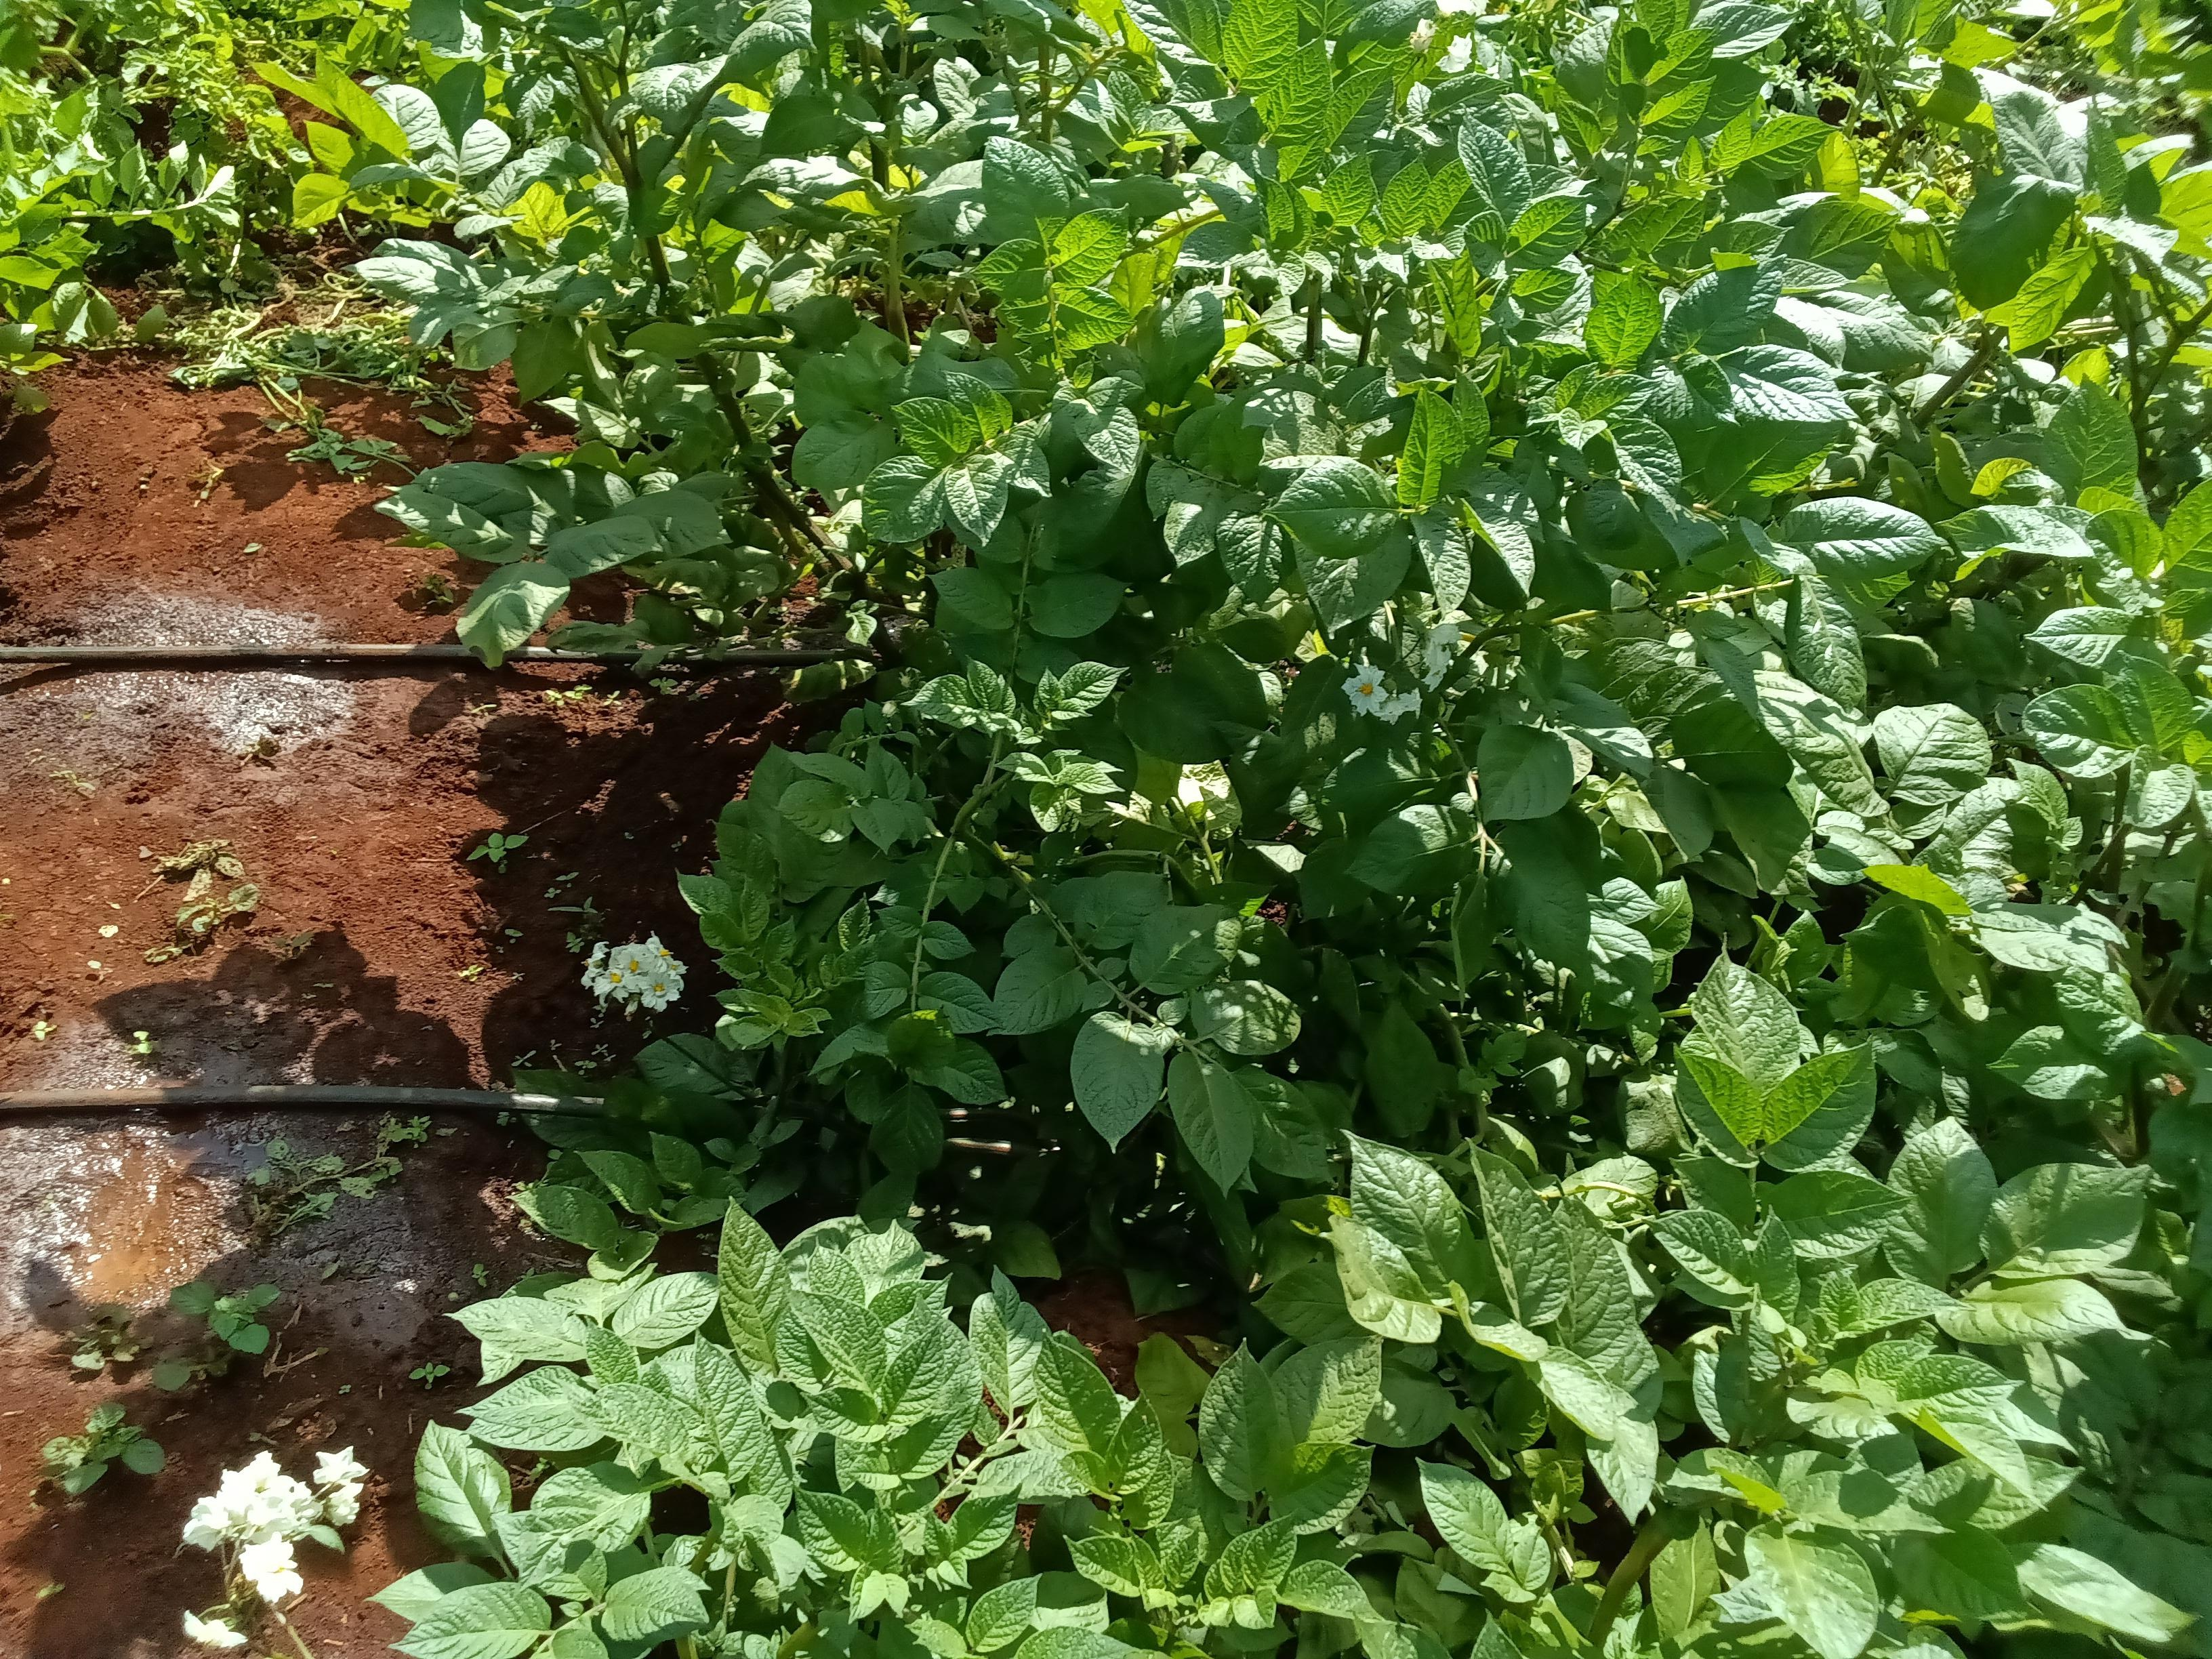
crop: potato
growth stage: vegetative
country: Kenya
